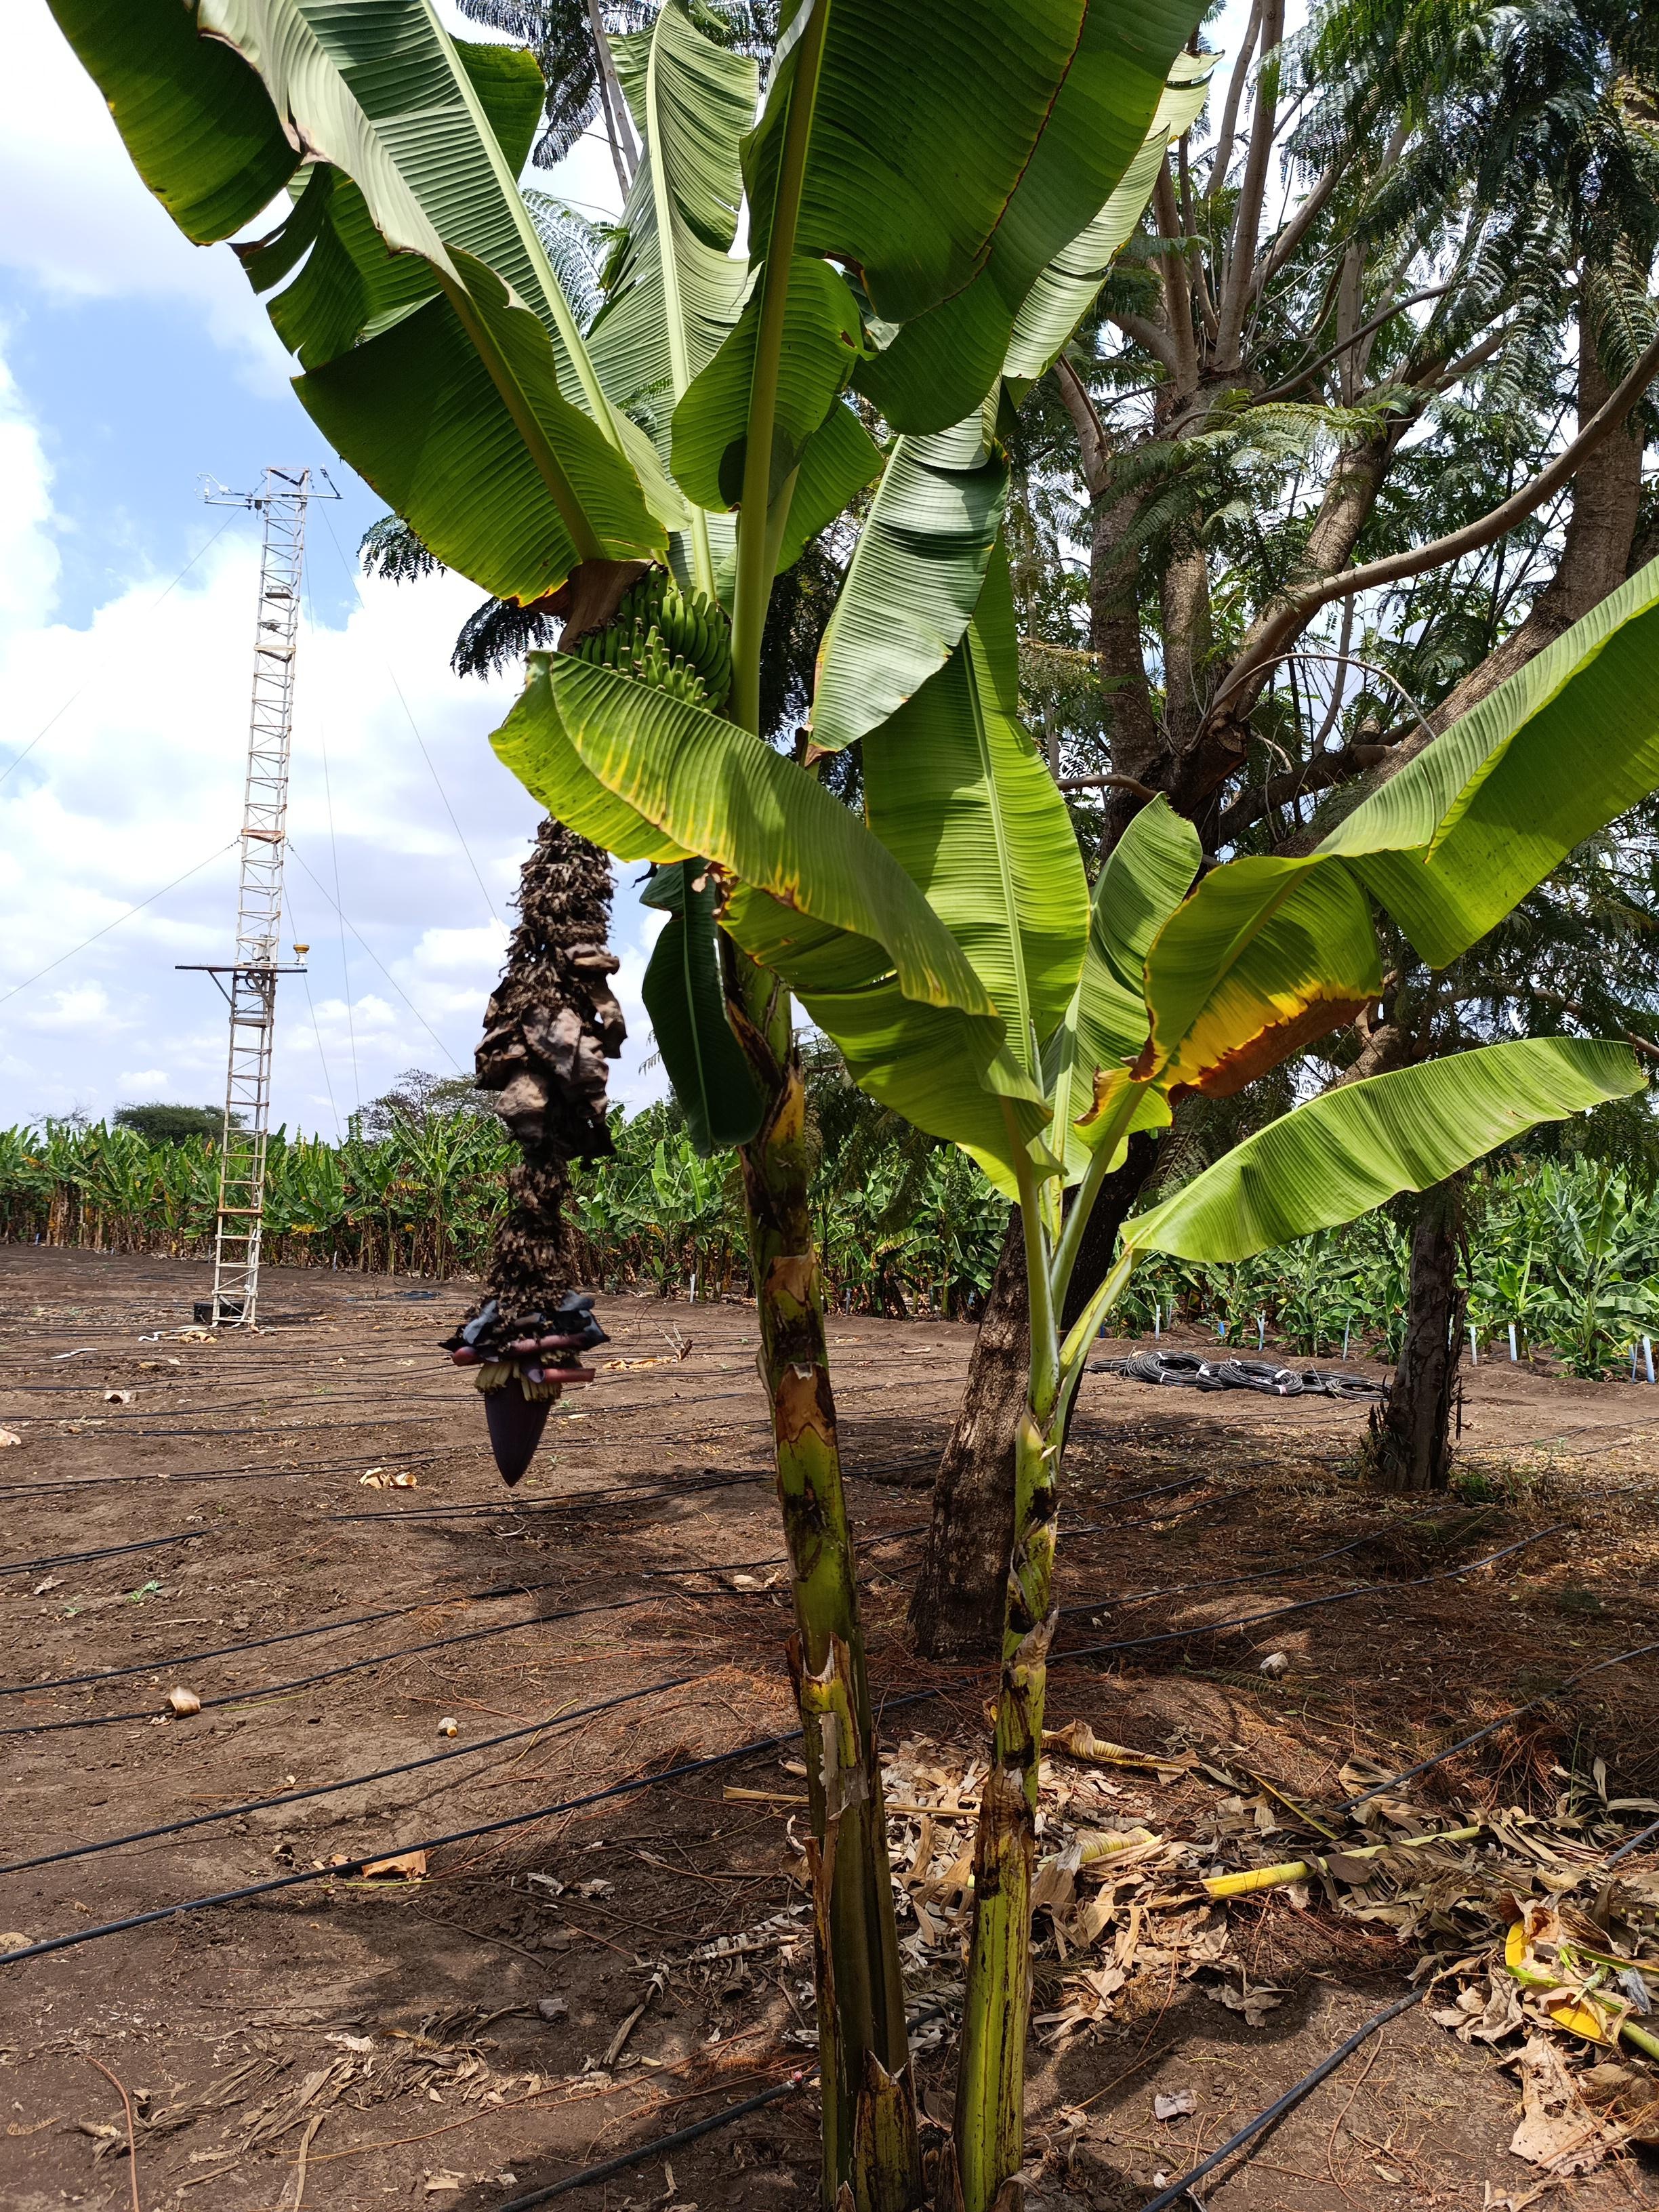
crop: banana
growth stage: development fruit
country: Tanzania
